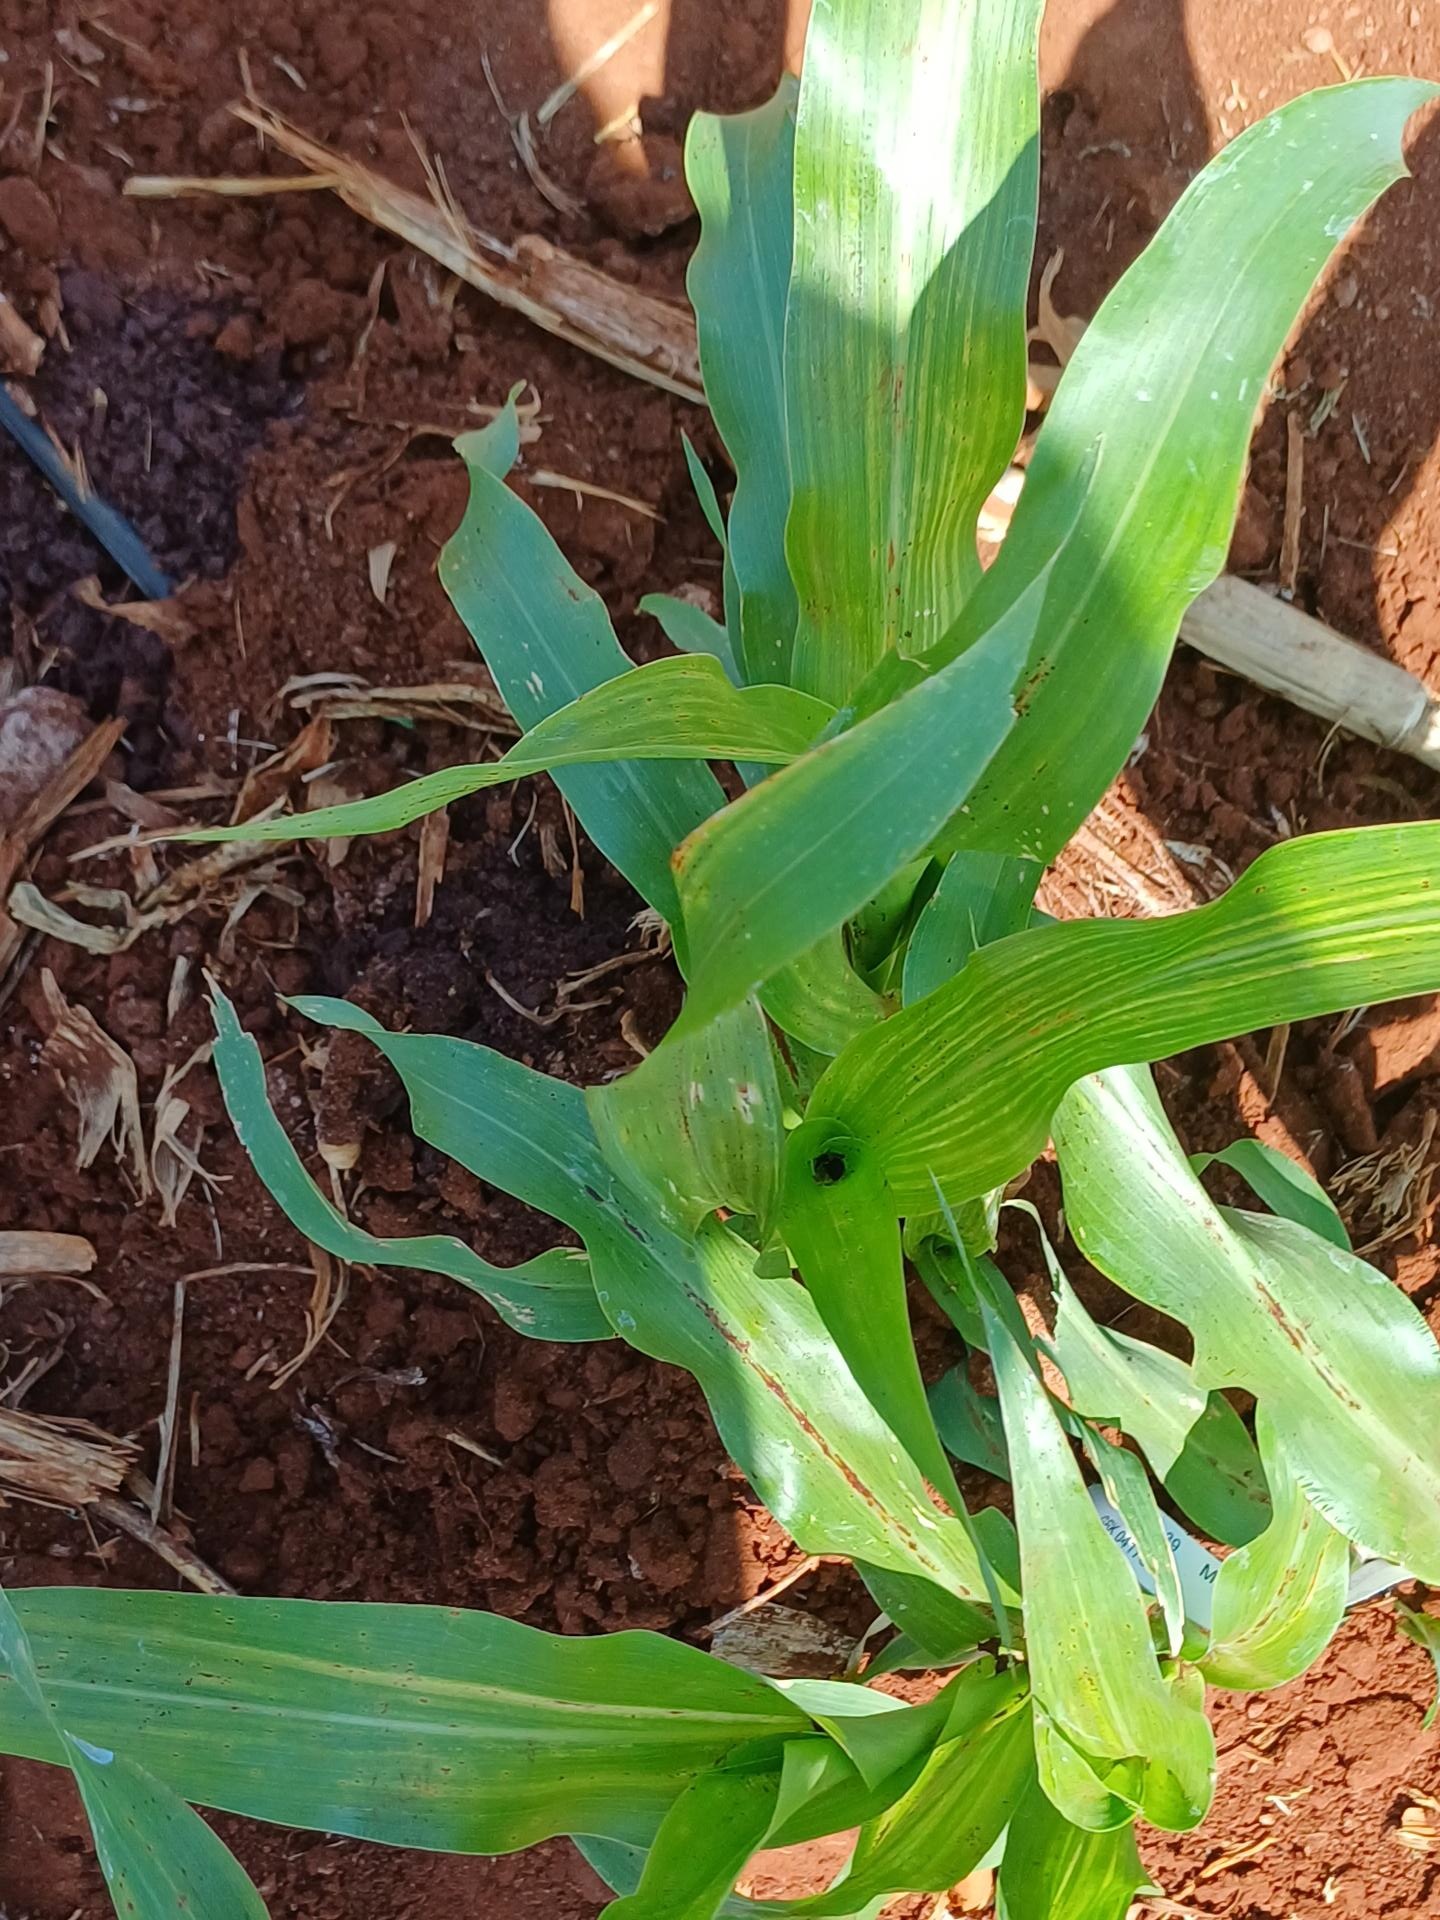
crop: sorghum
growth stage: vegetative
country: Kenya
